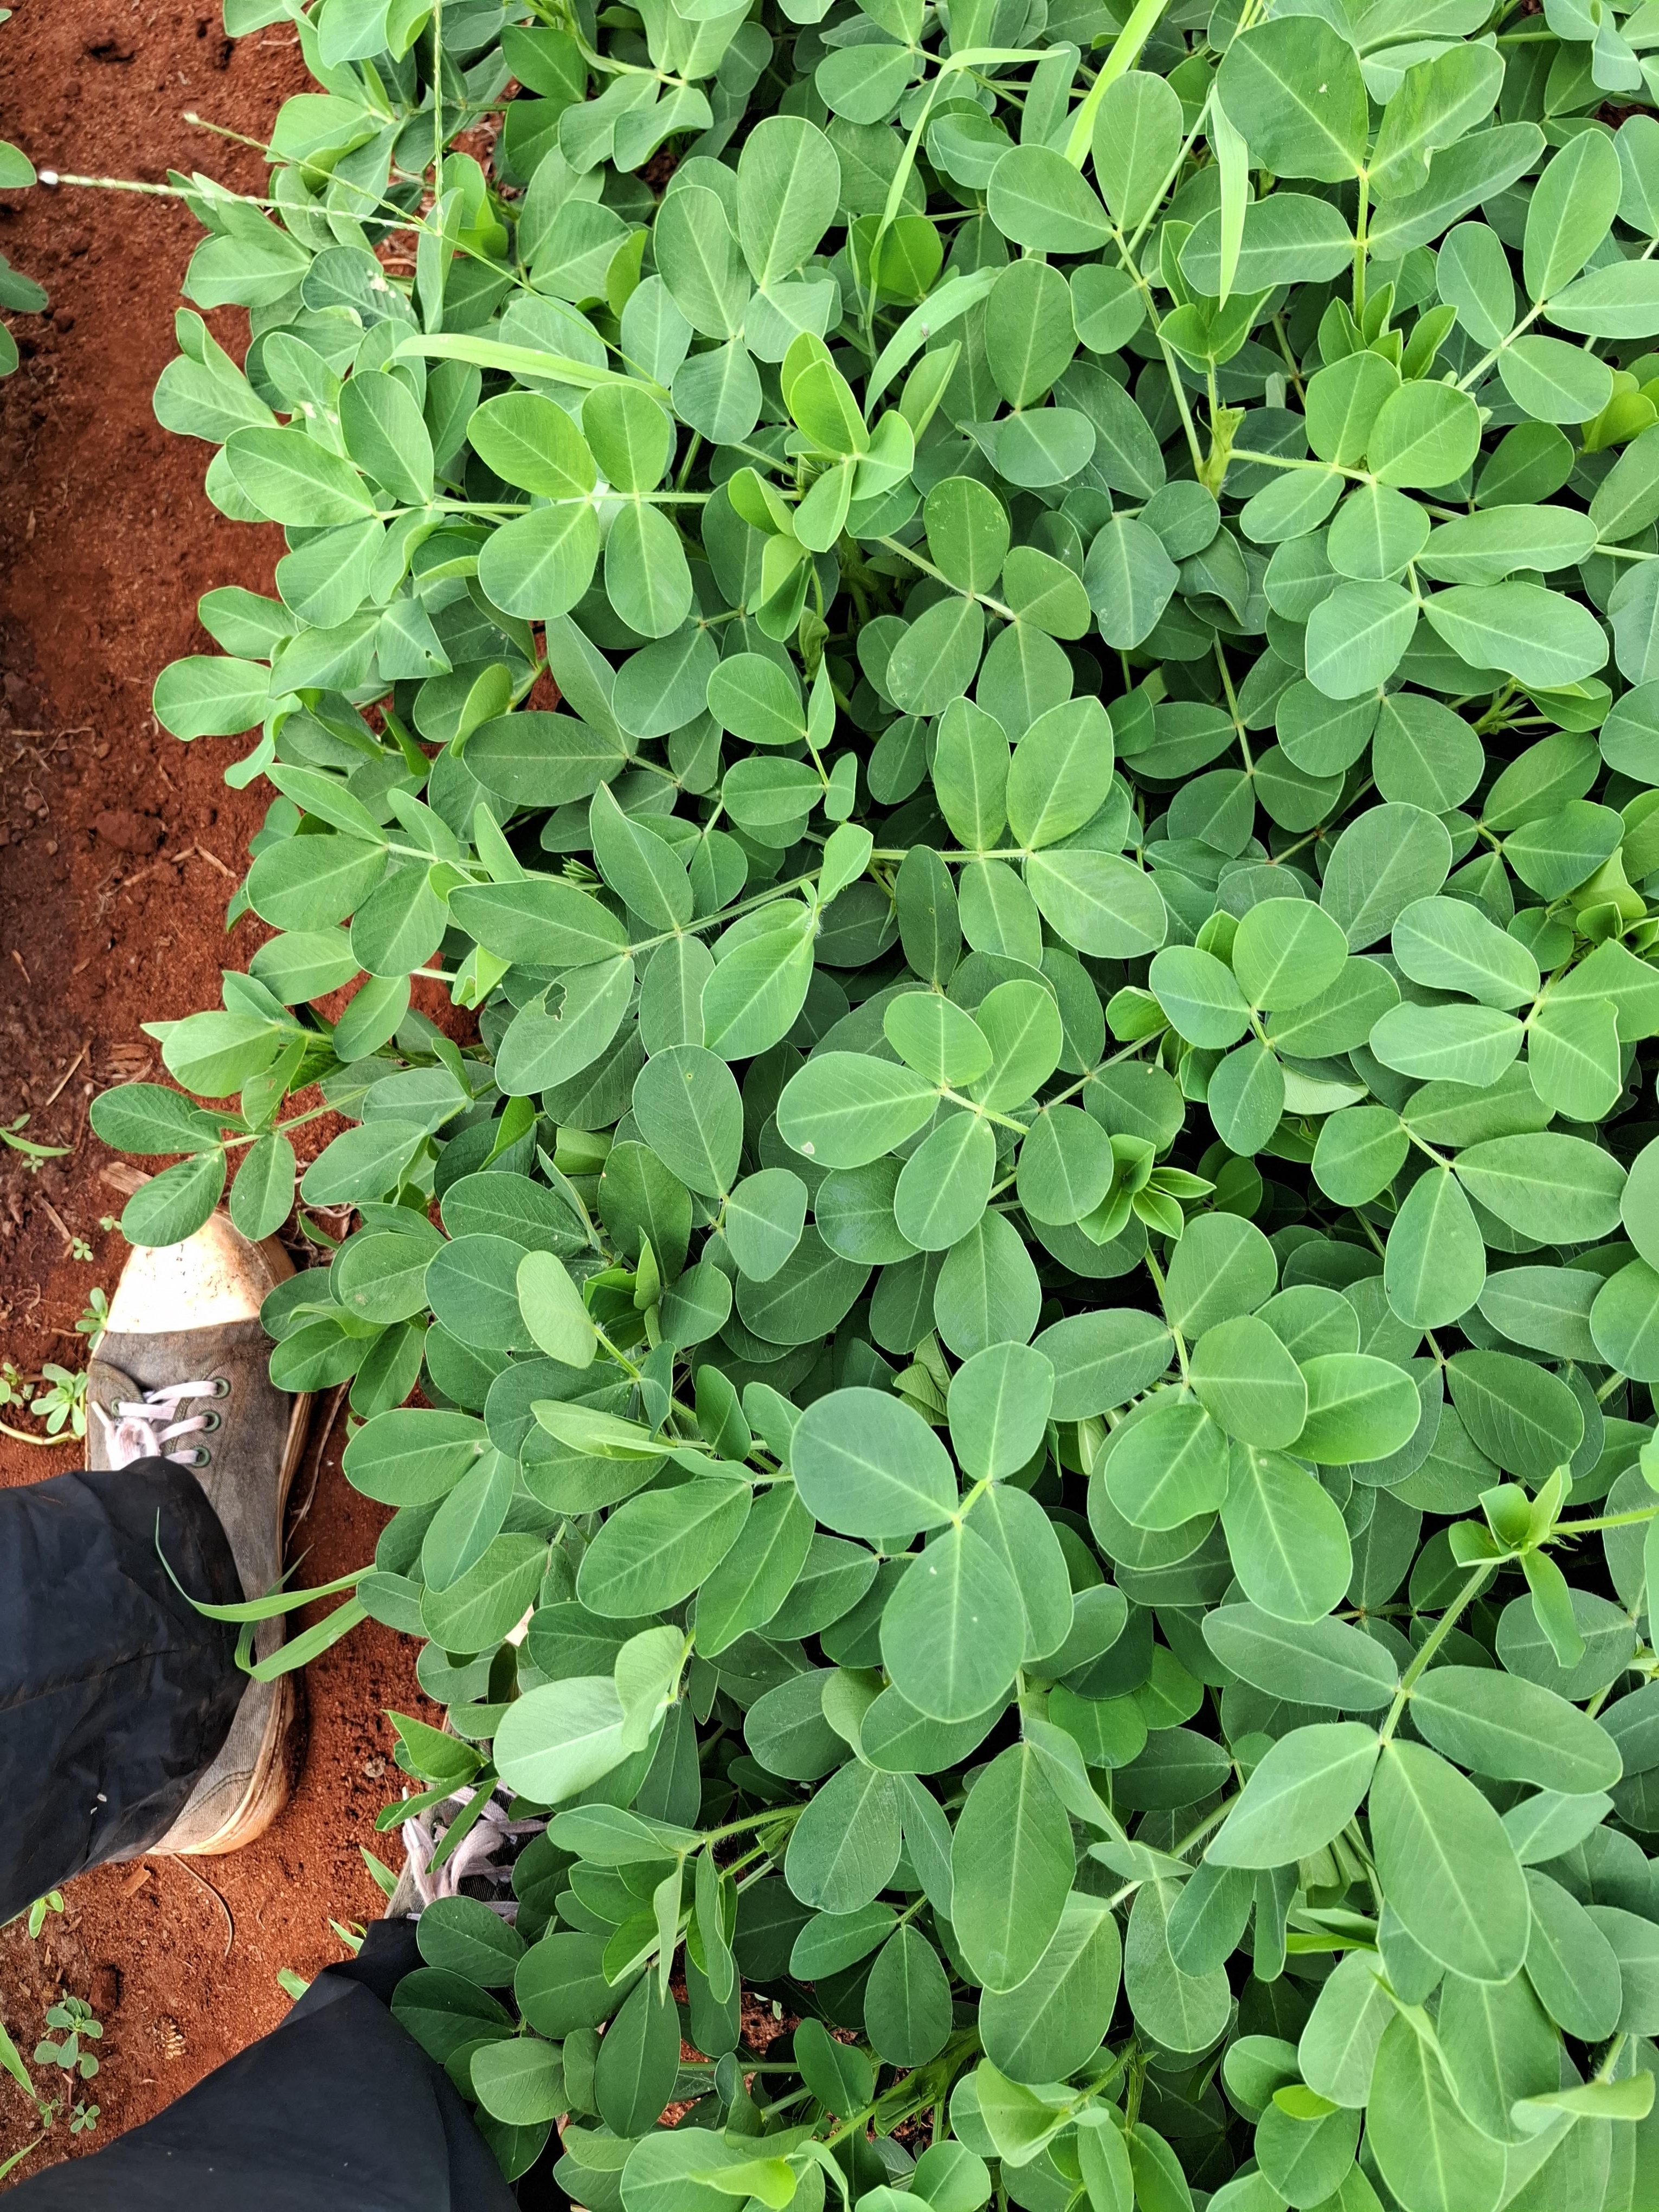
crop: groundnut
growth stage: flowering
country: Kenya
